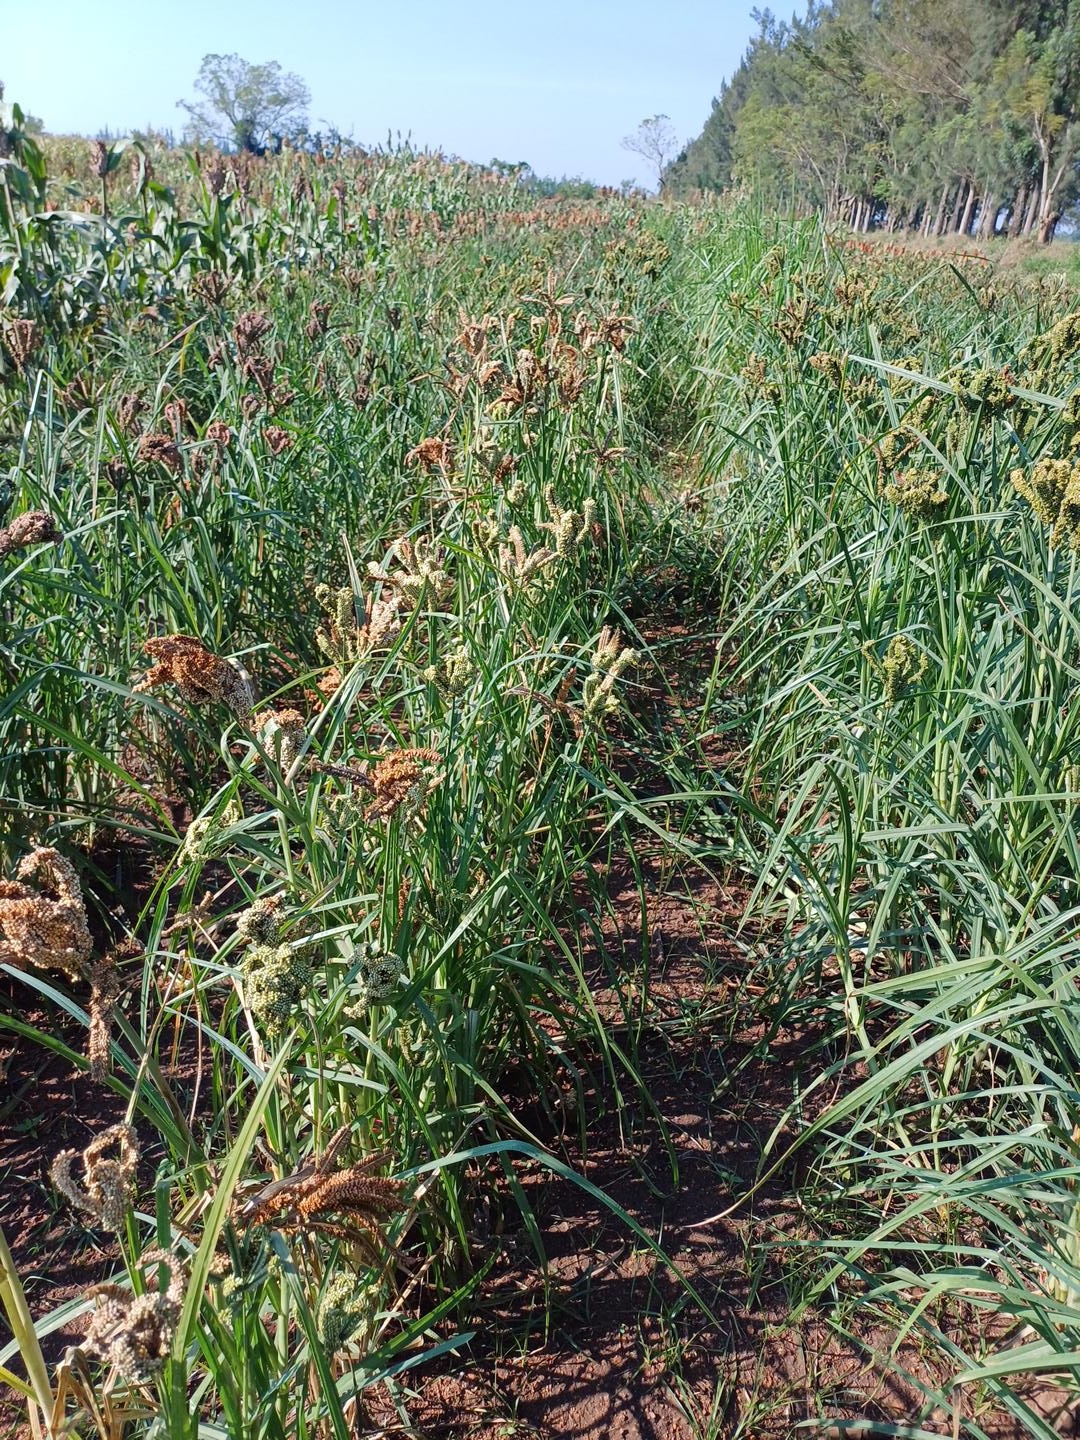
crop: finger millet
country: Kenya
